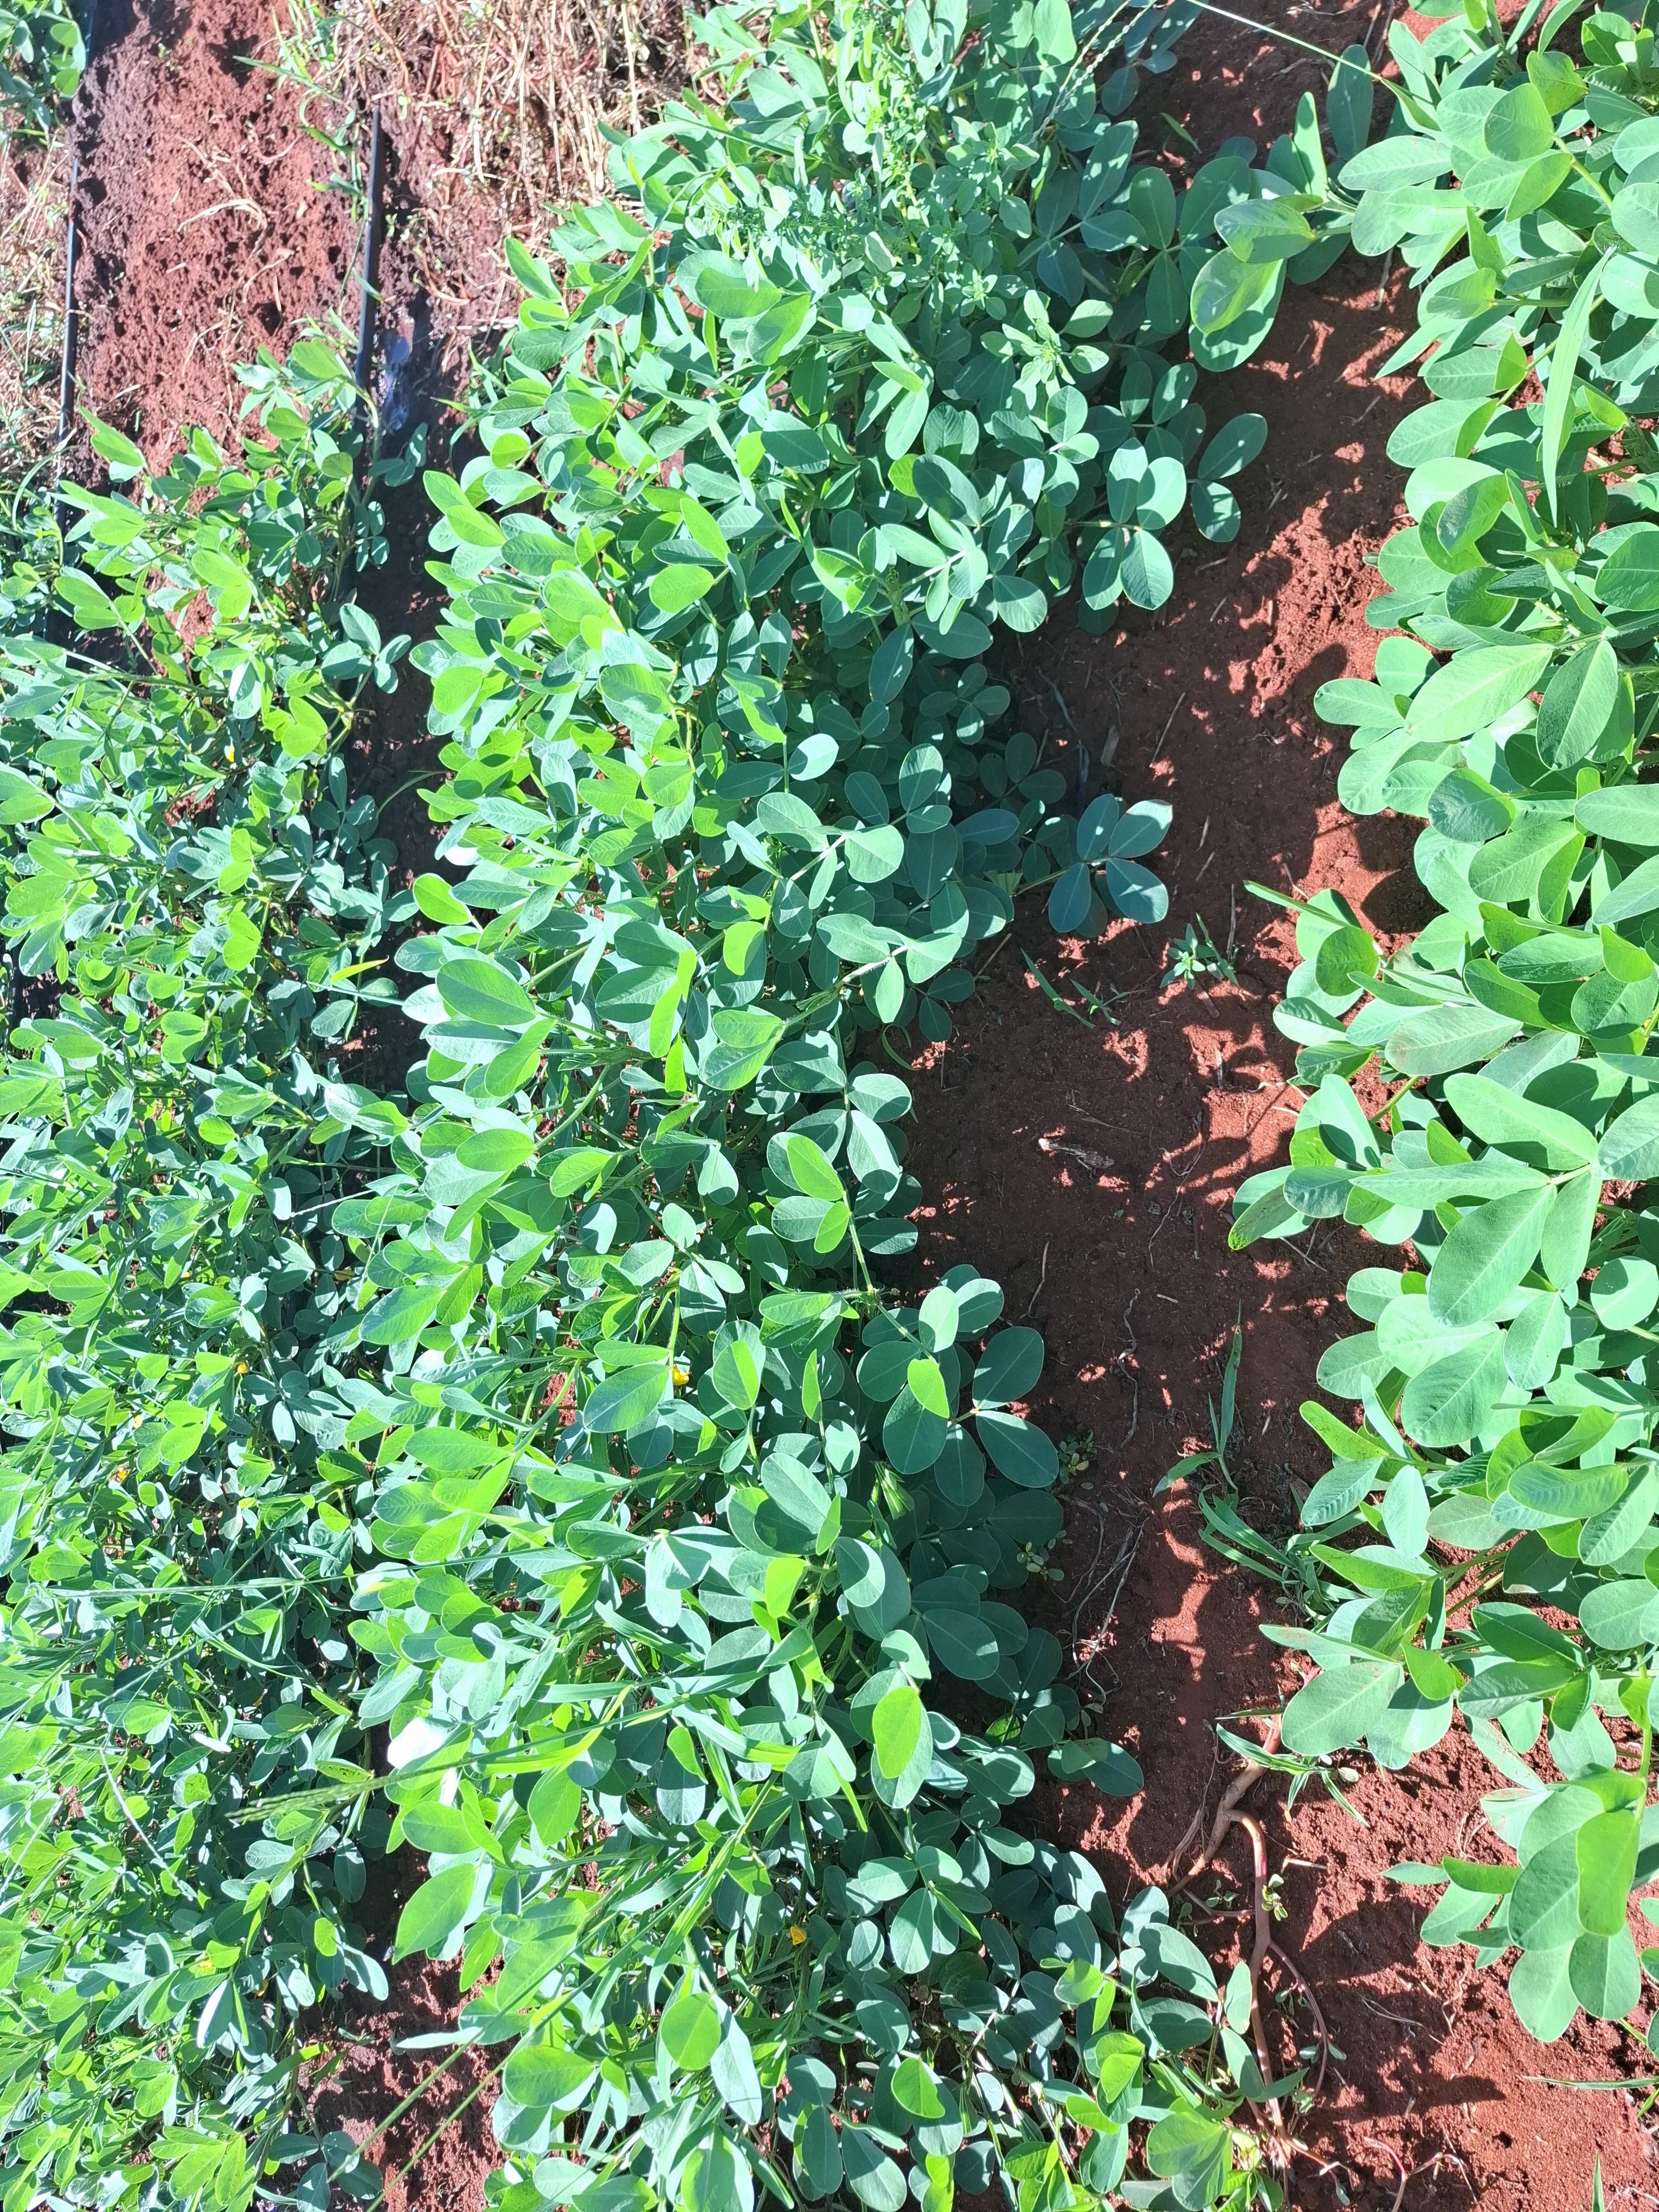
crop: groundnut
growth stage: flowering
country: Kenya
